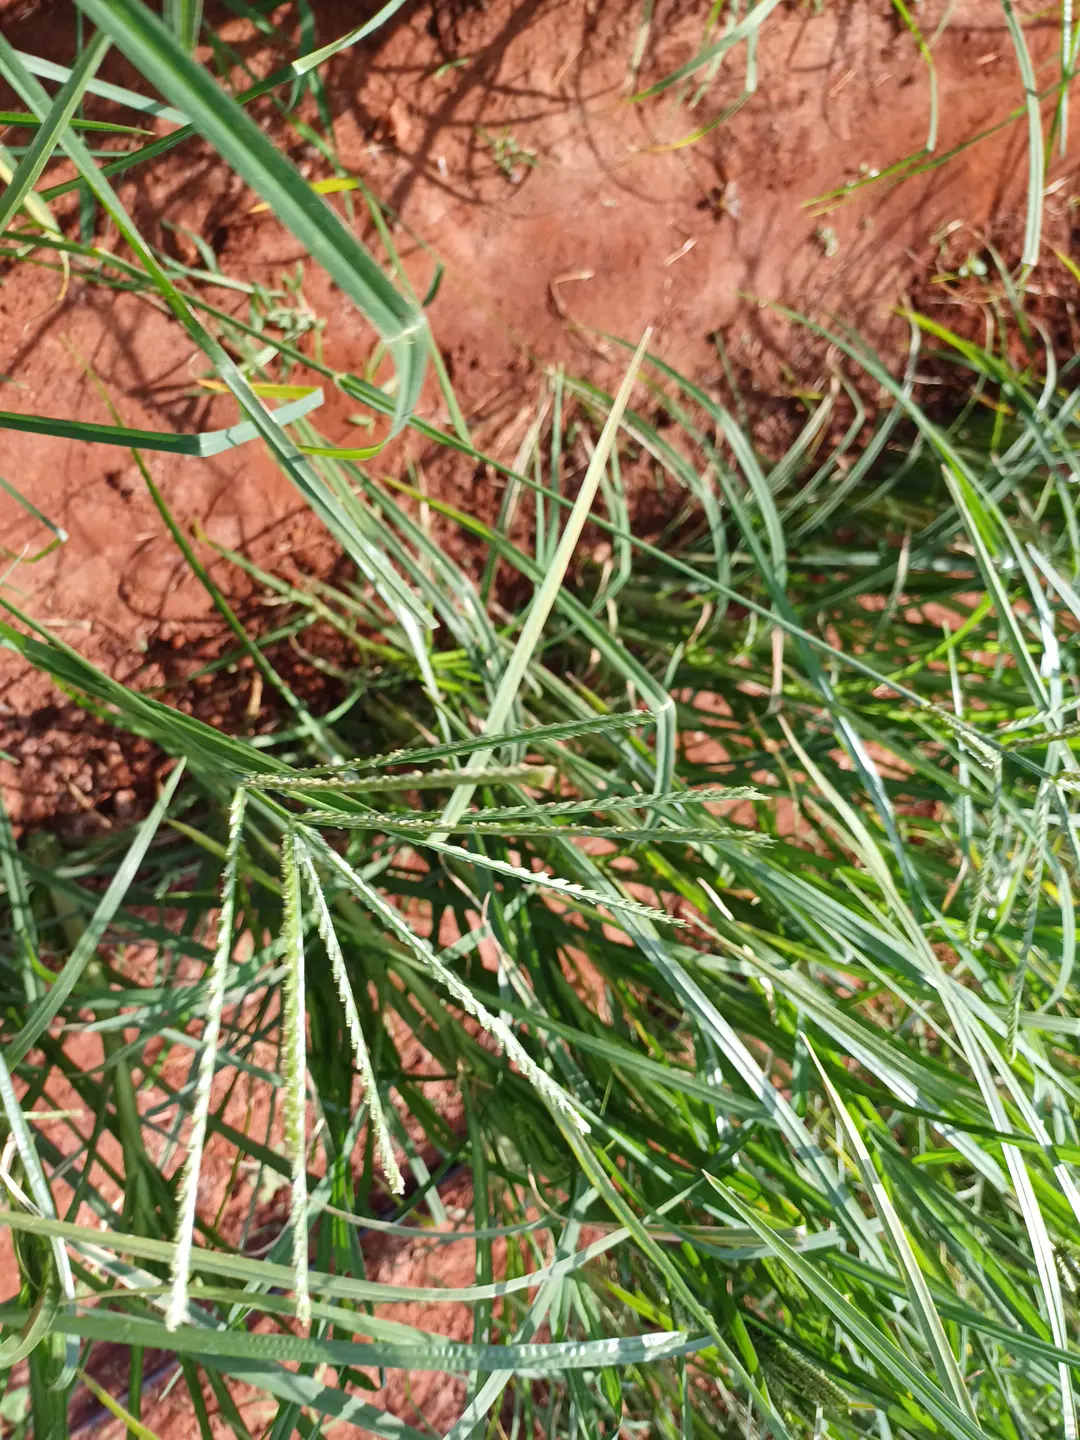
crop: finger millet
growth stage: flowering
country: Kenya
